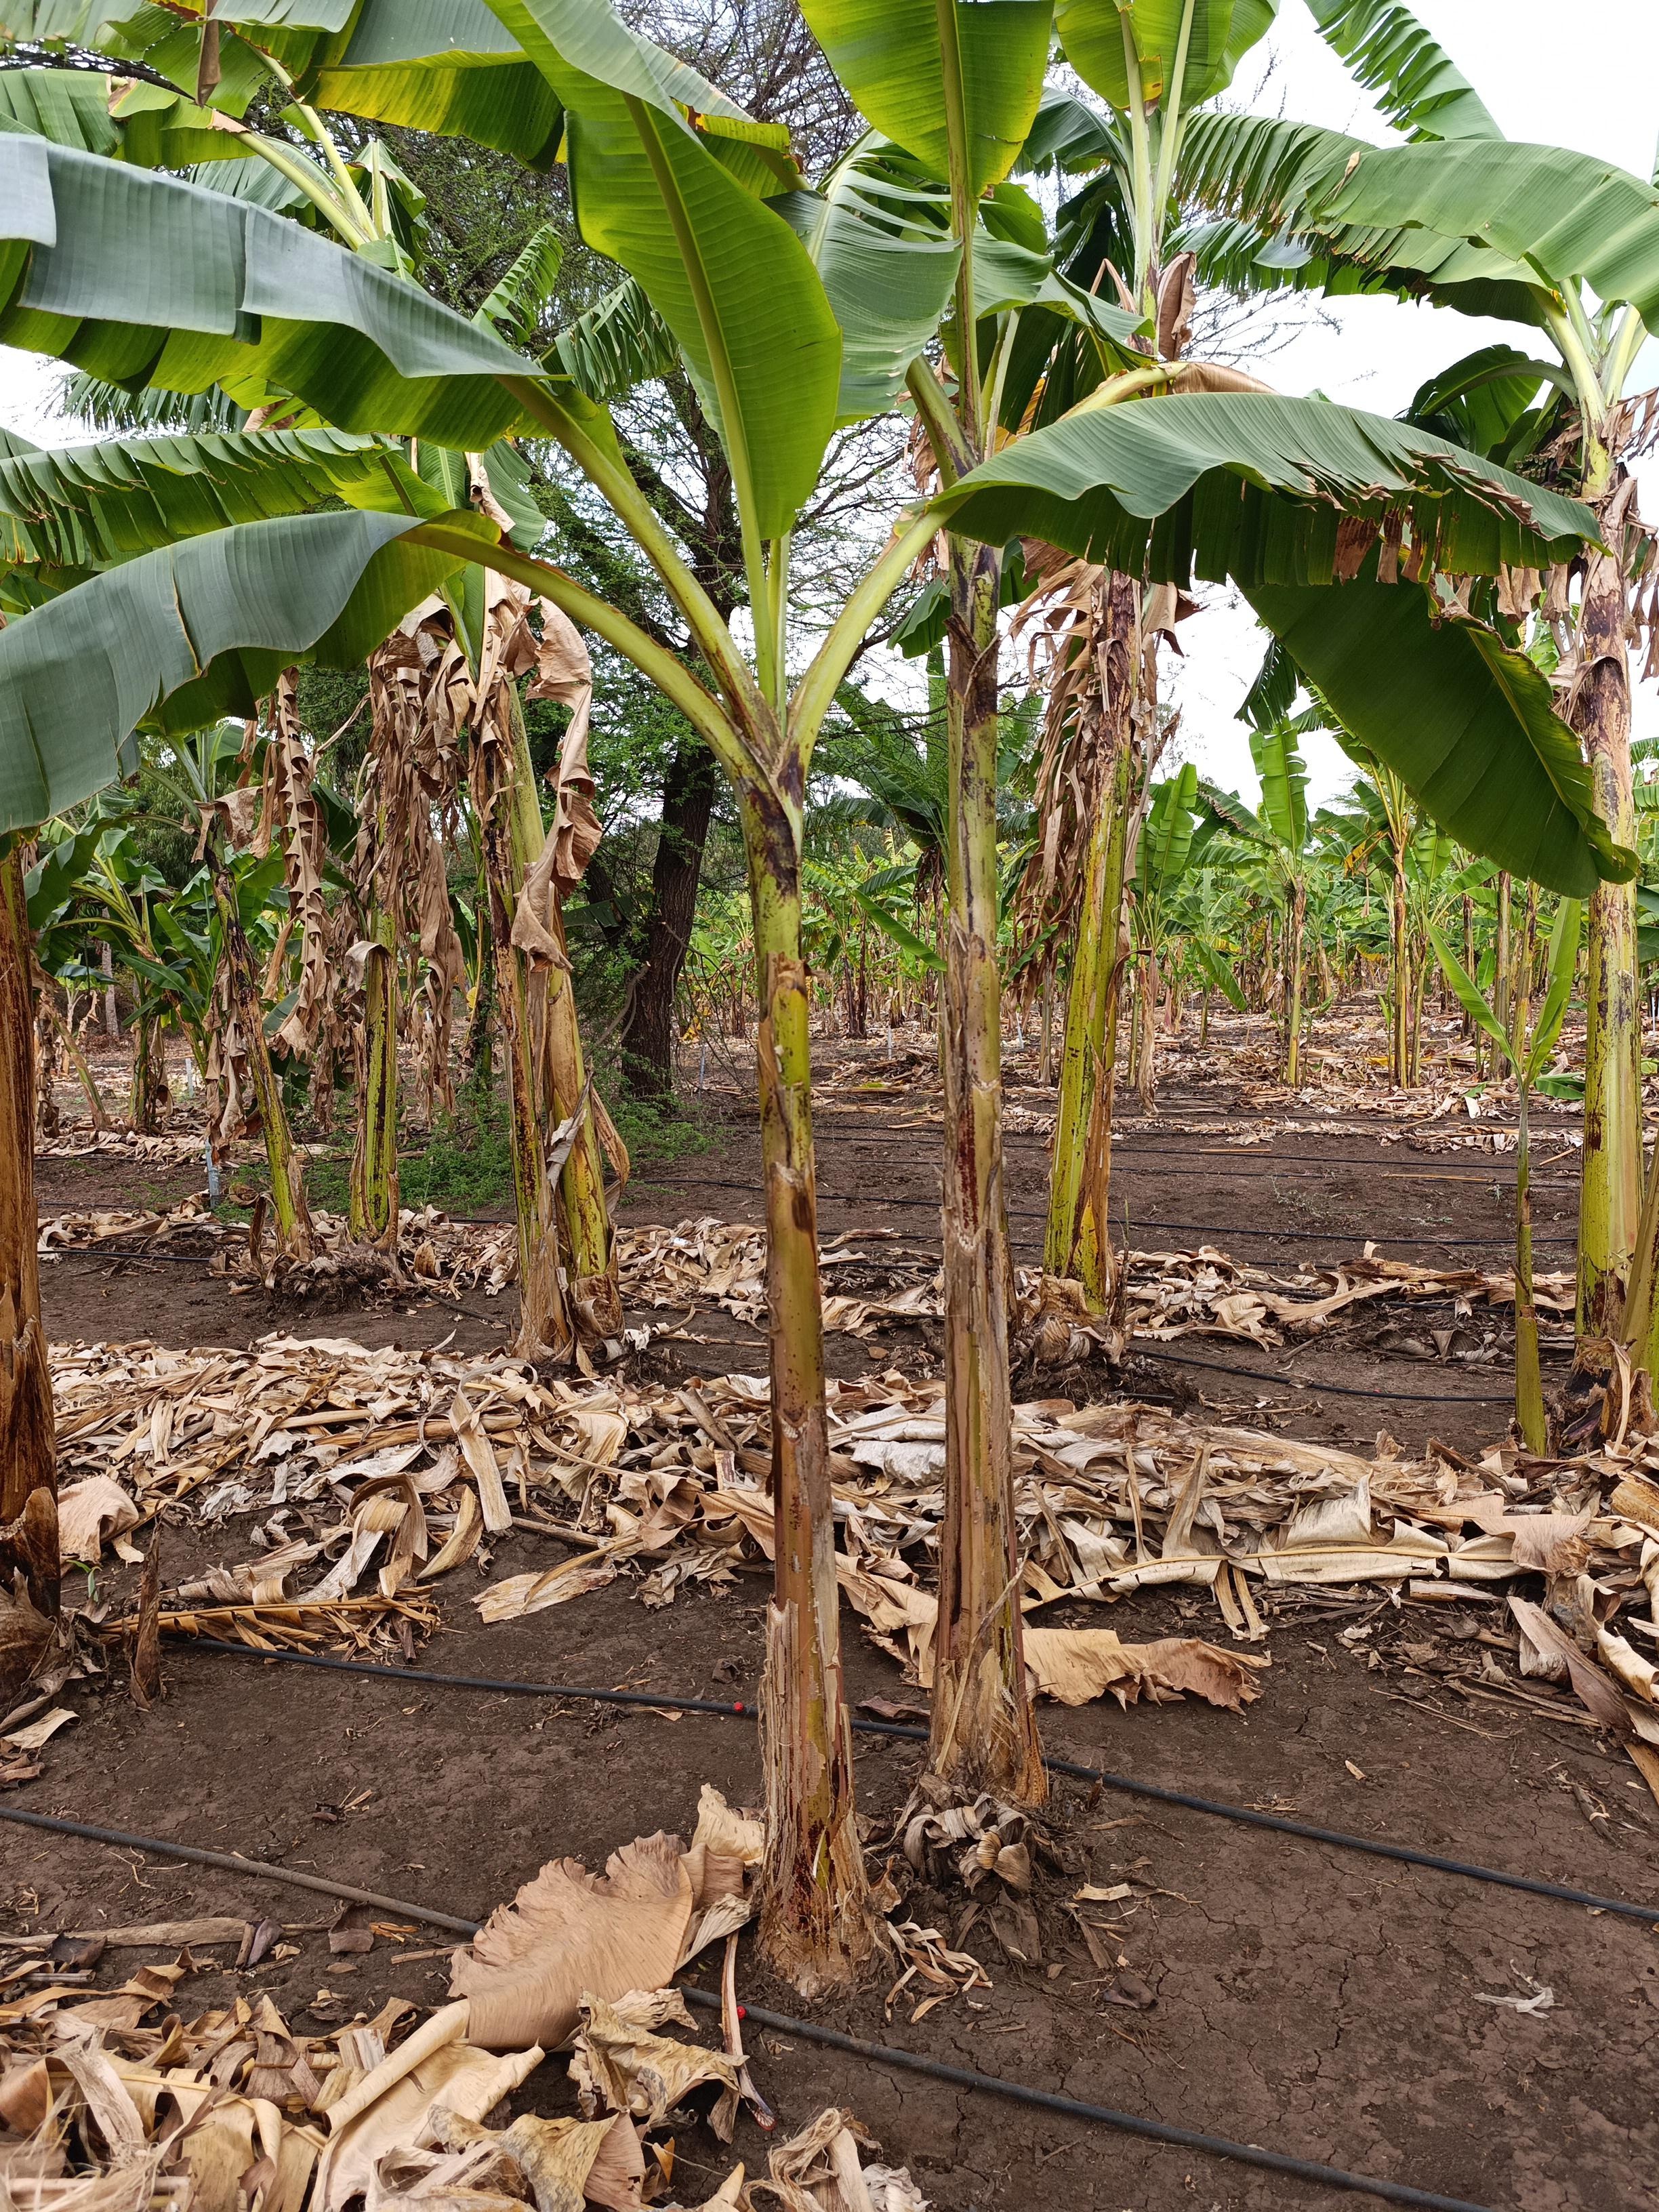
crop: banana
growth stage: vegetative
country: Tanzania
